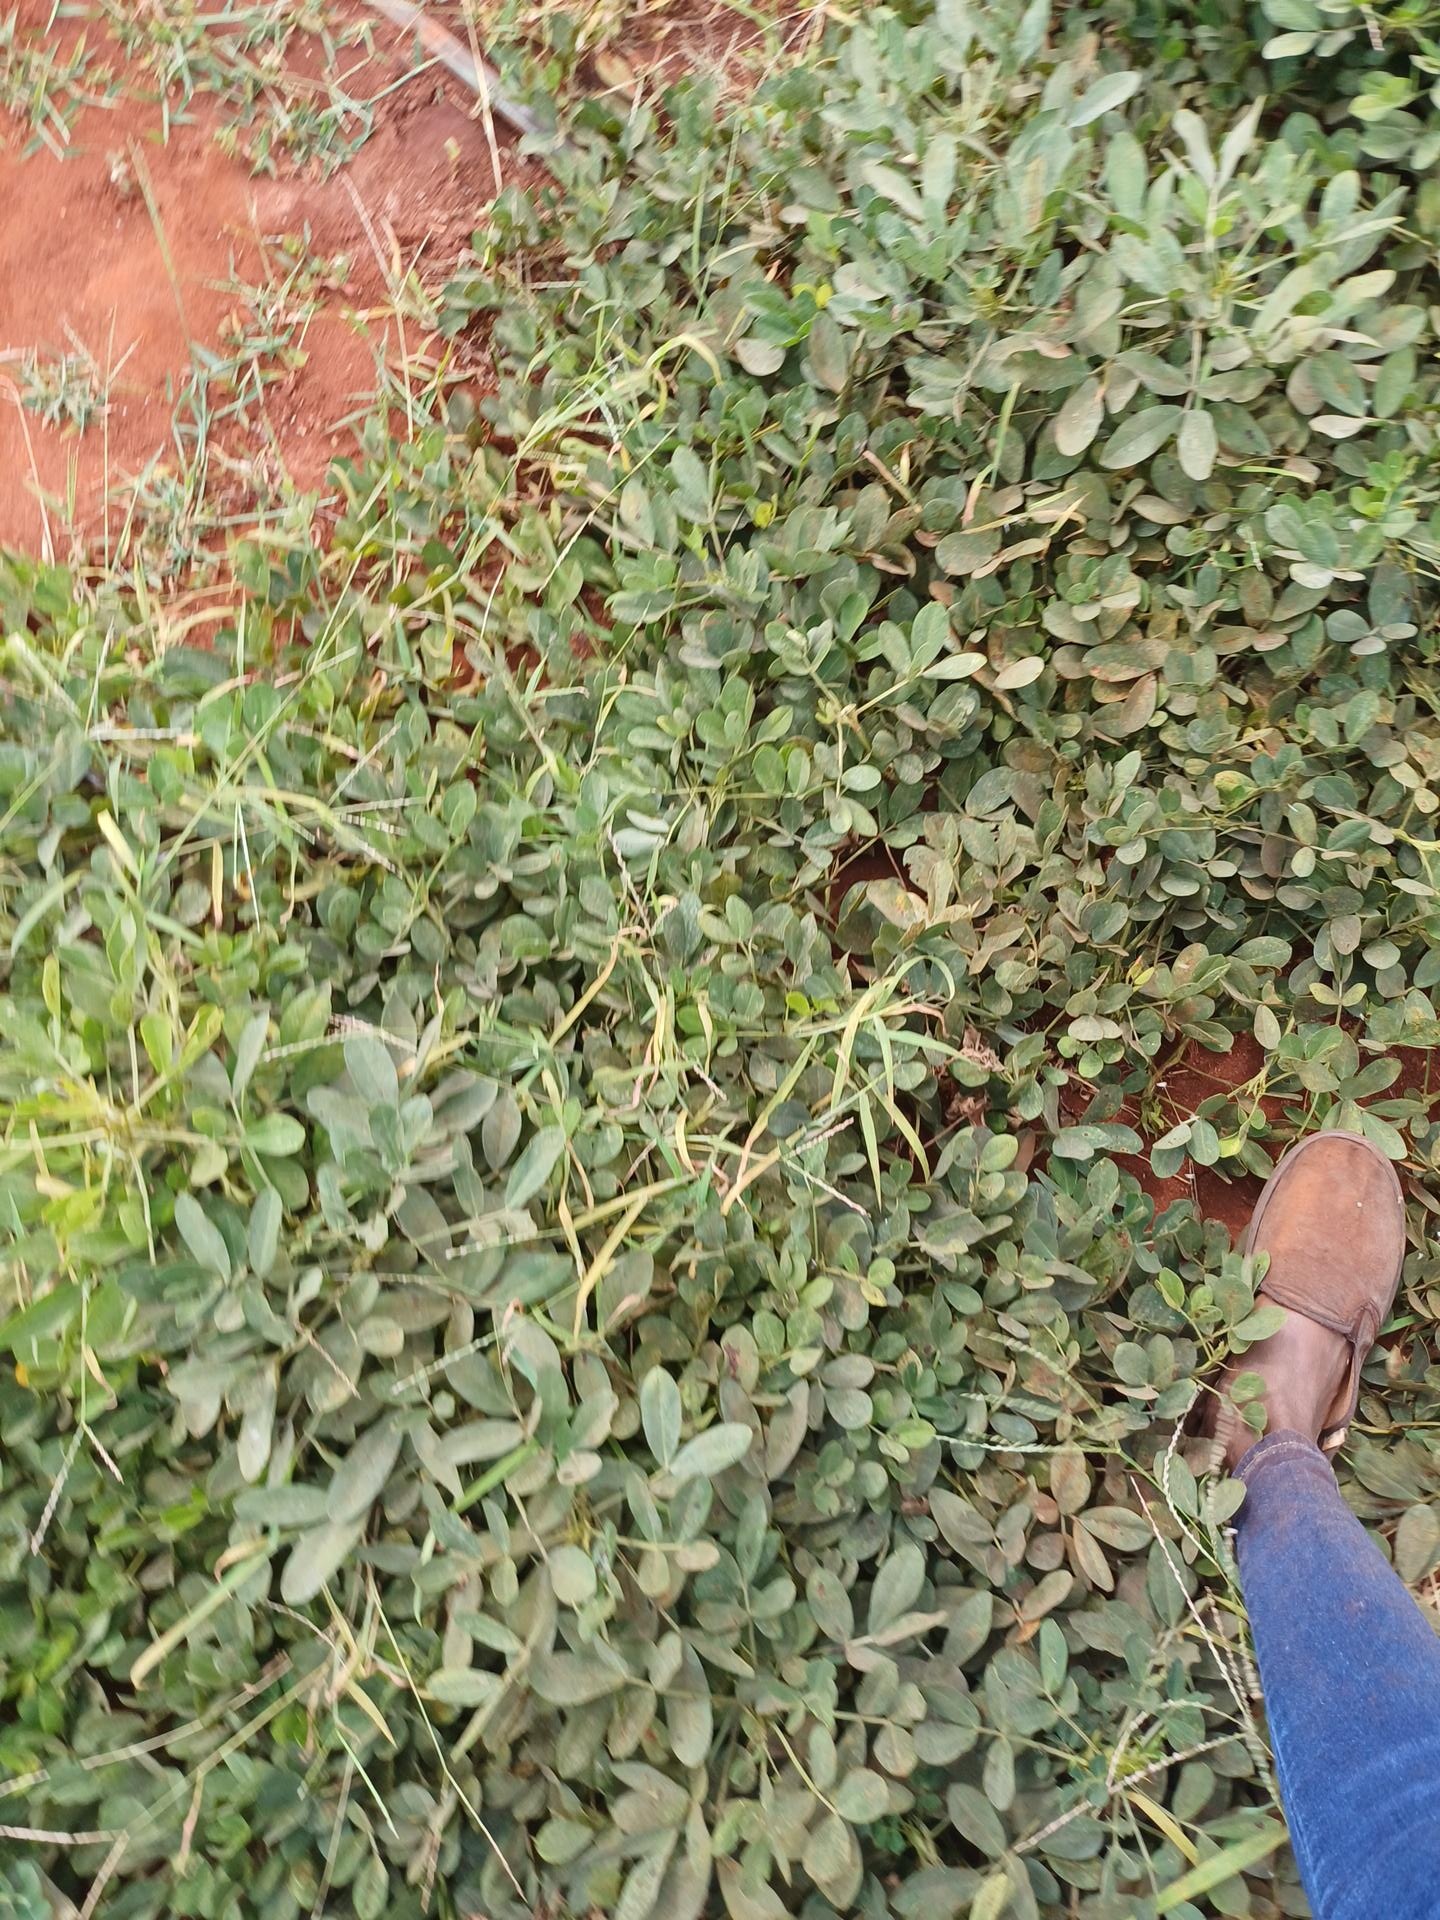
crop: groundnut
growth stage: maturity
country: Kenya
